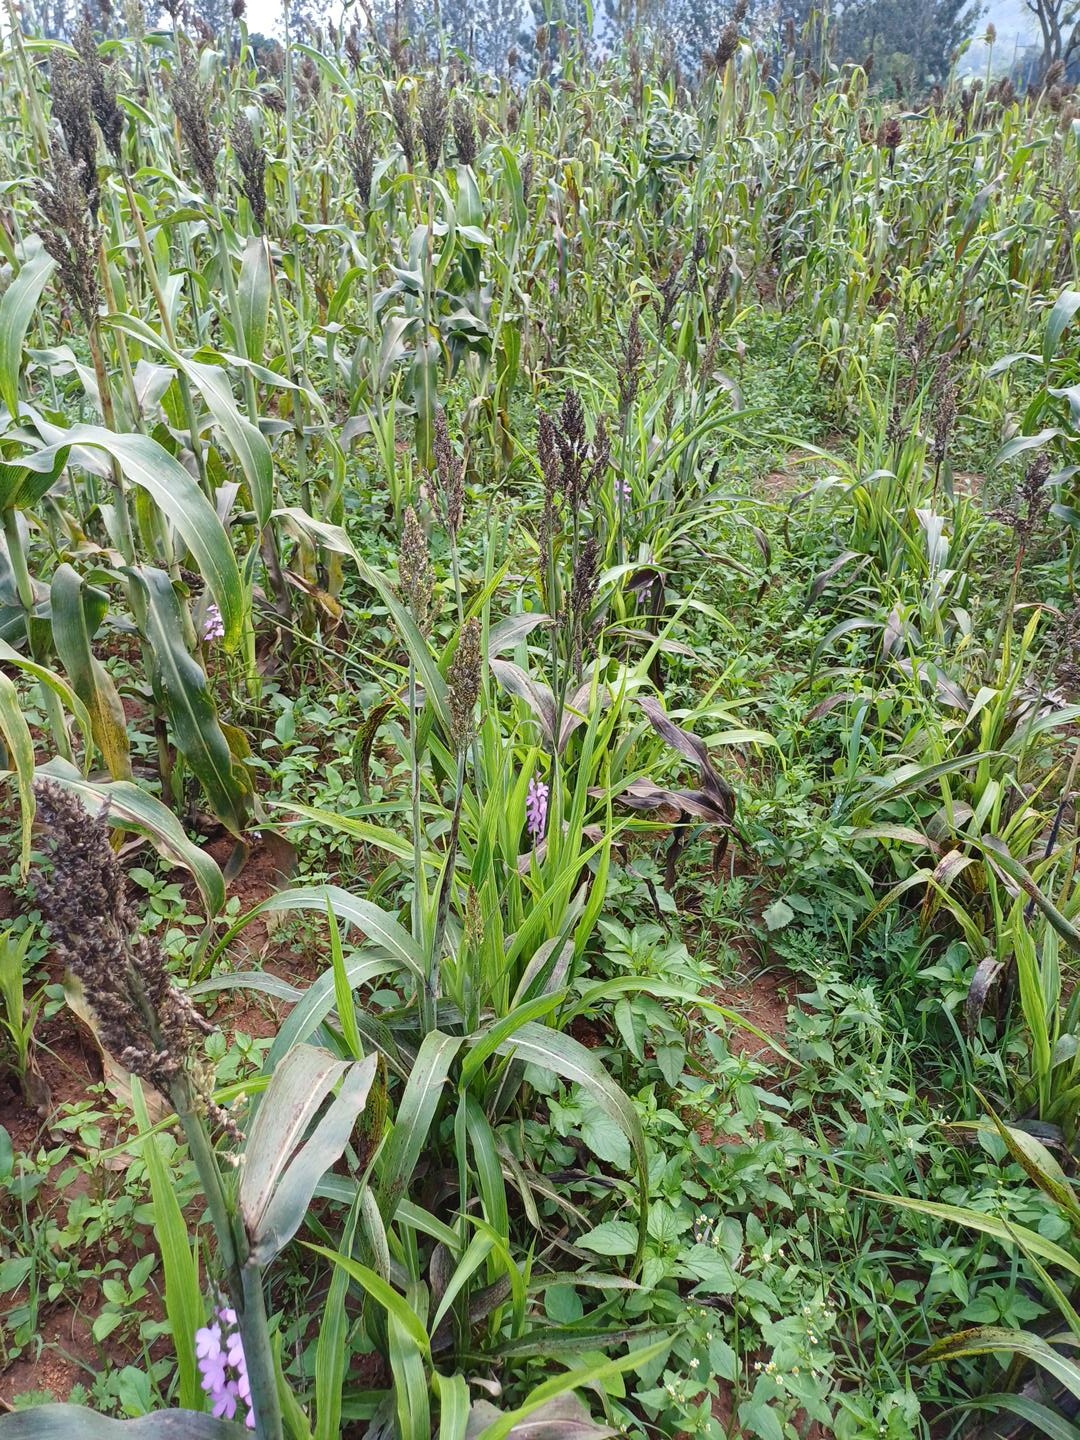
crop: sorghum
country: Kenya
